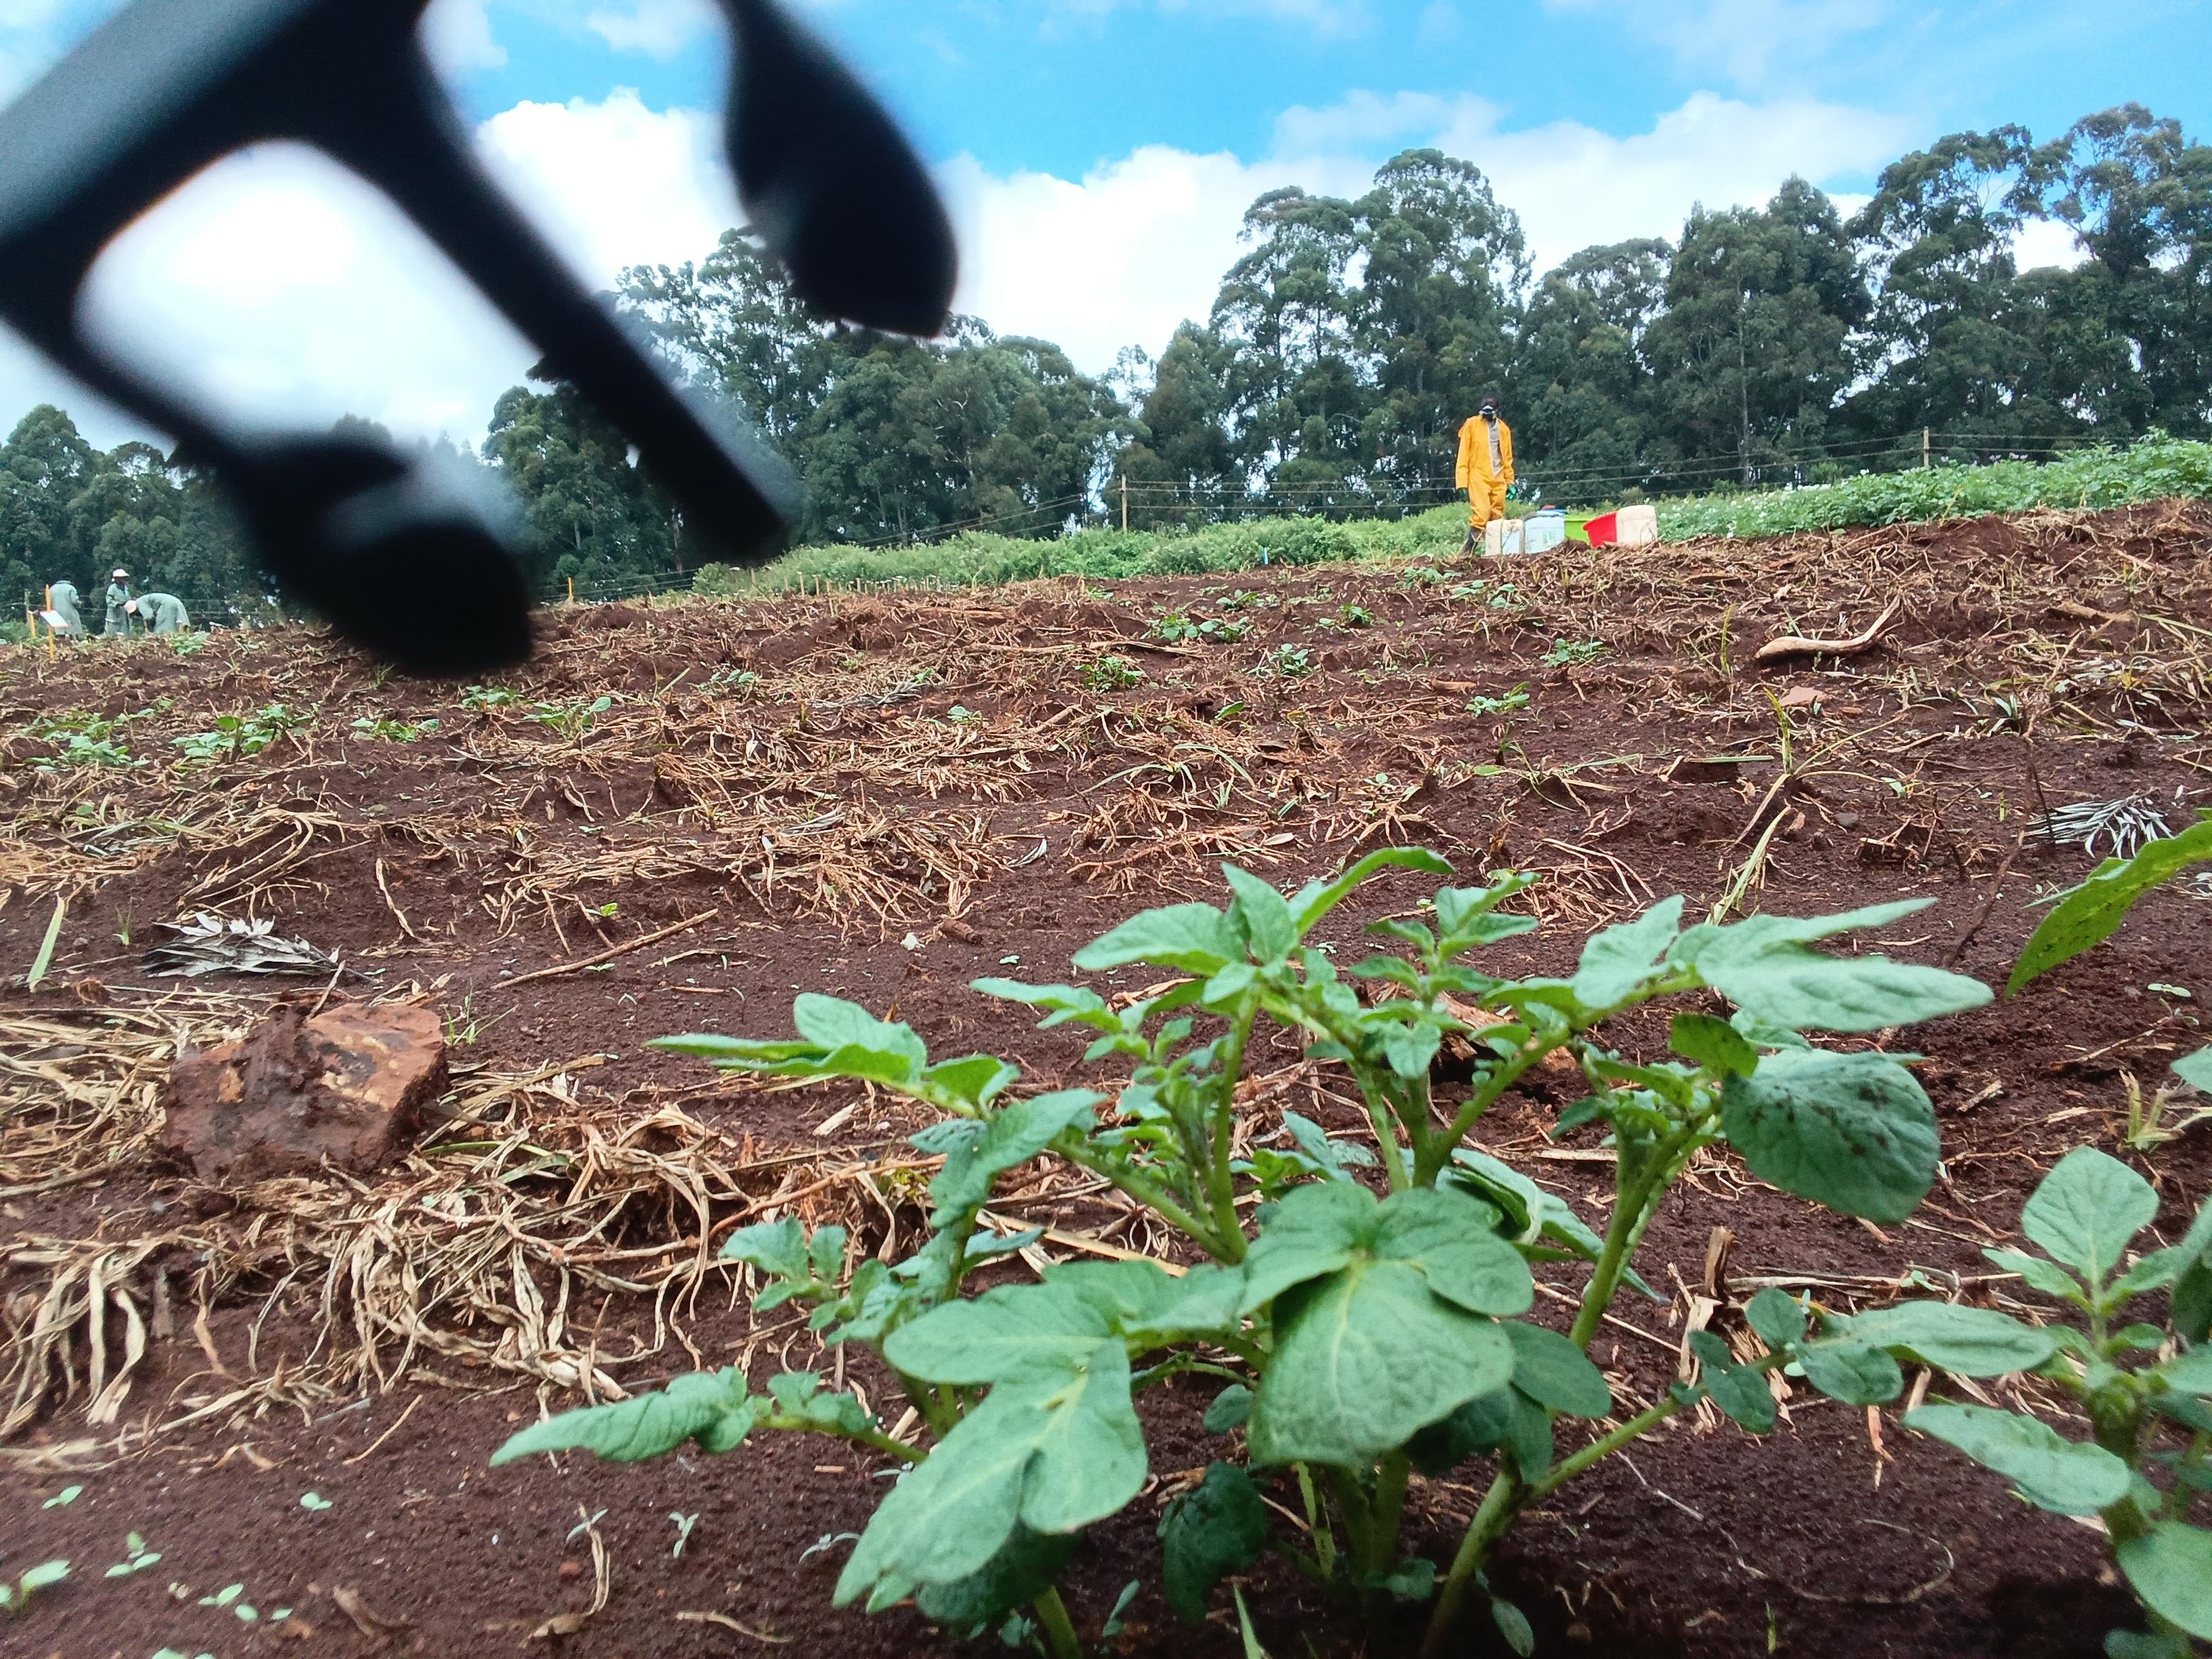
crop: potato
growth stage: emergence
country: Kenya
